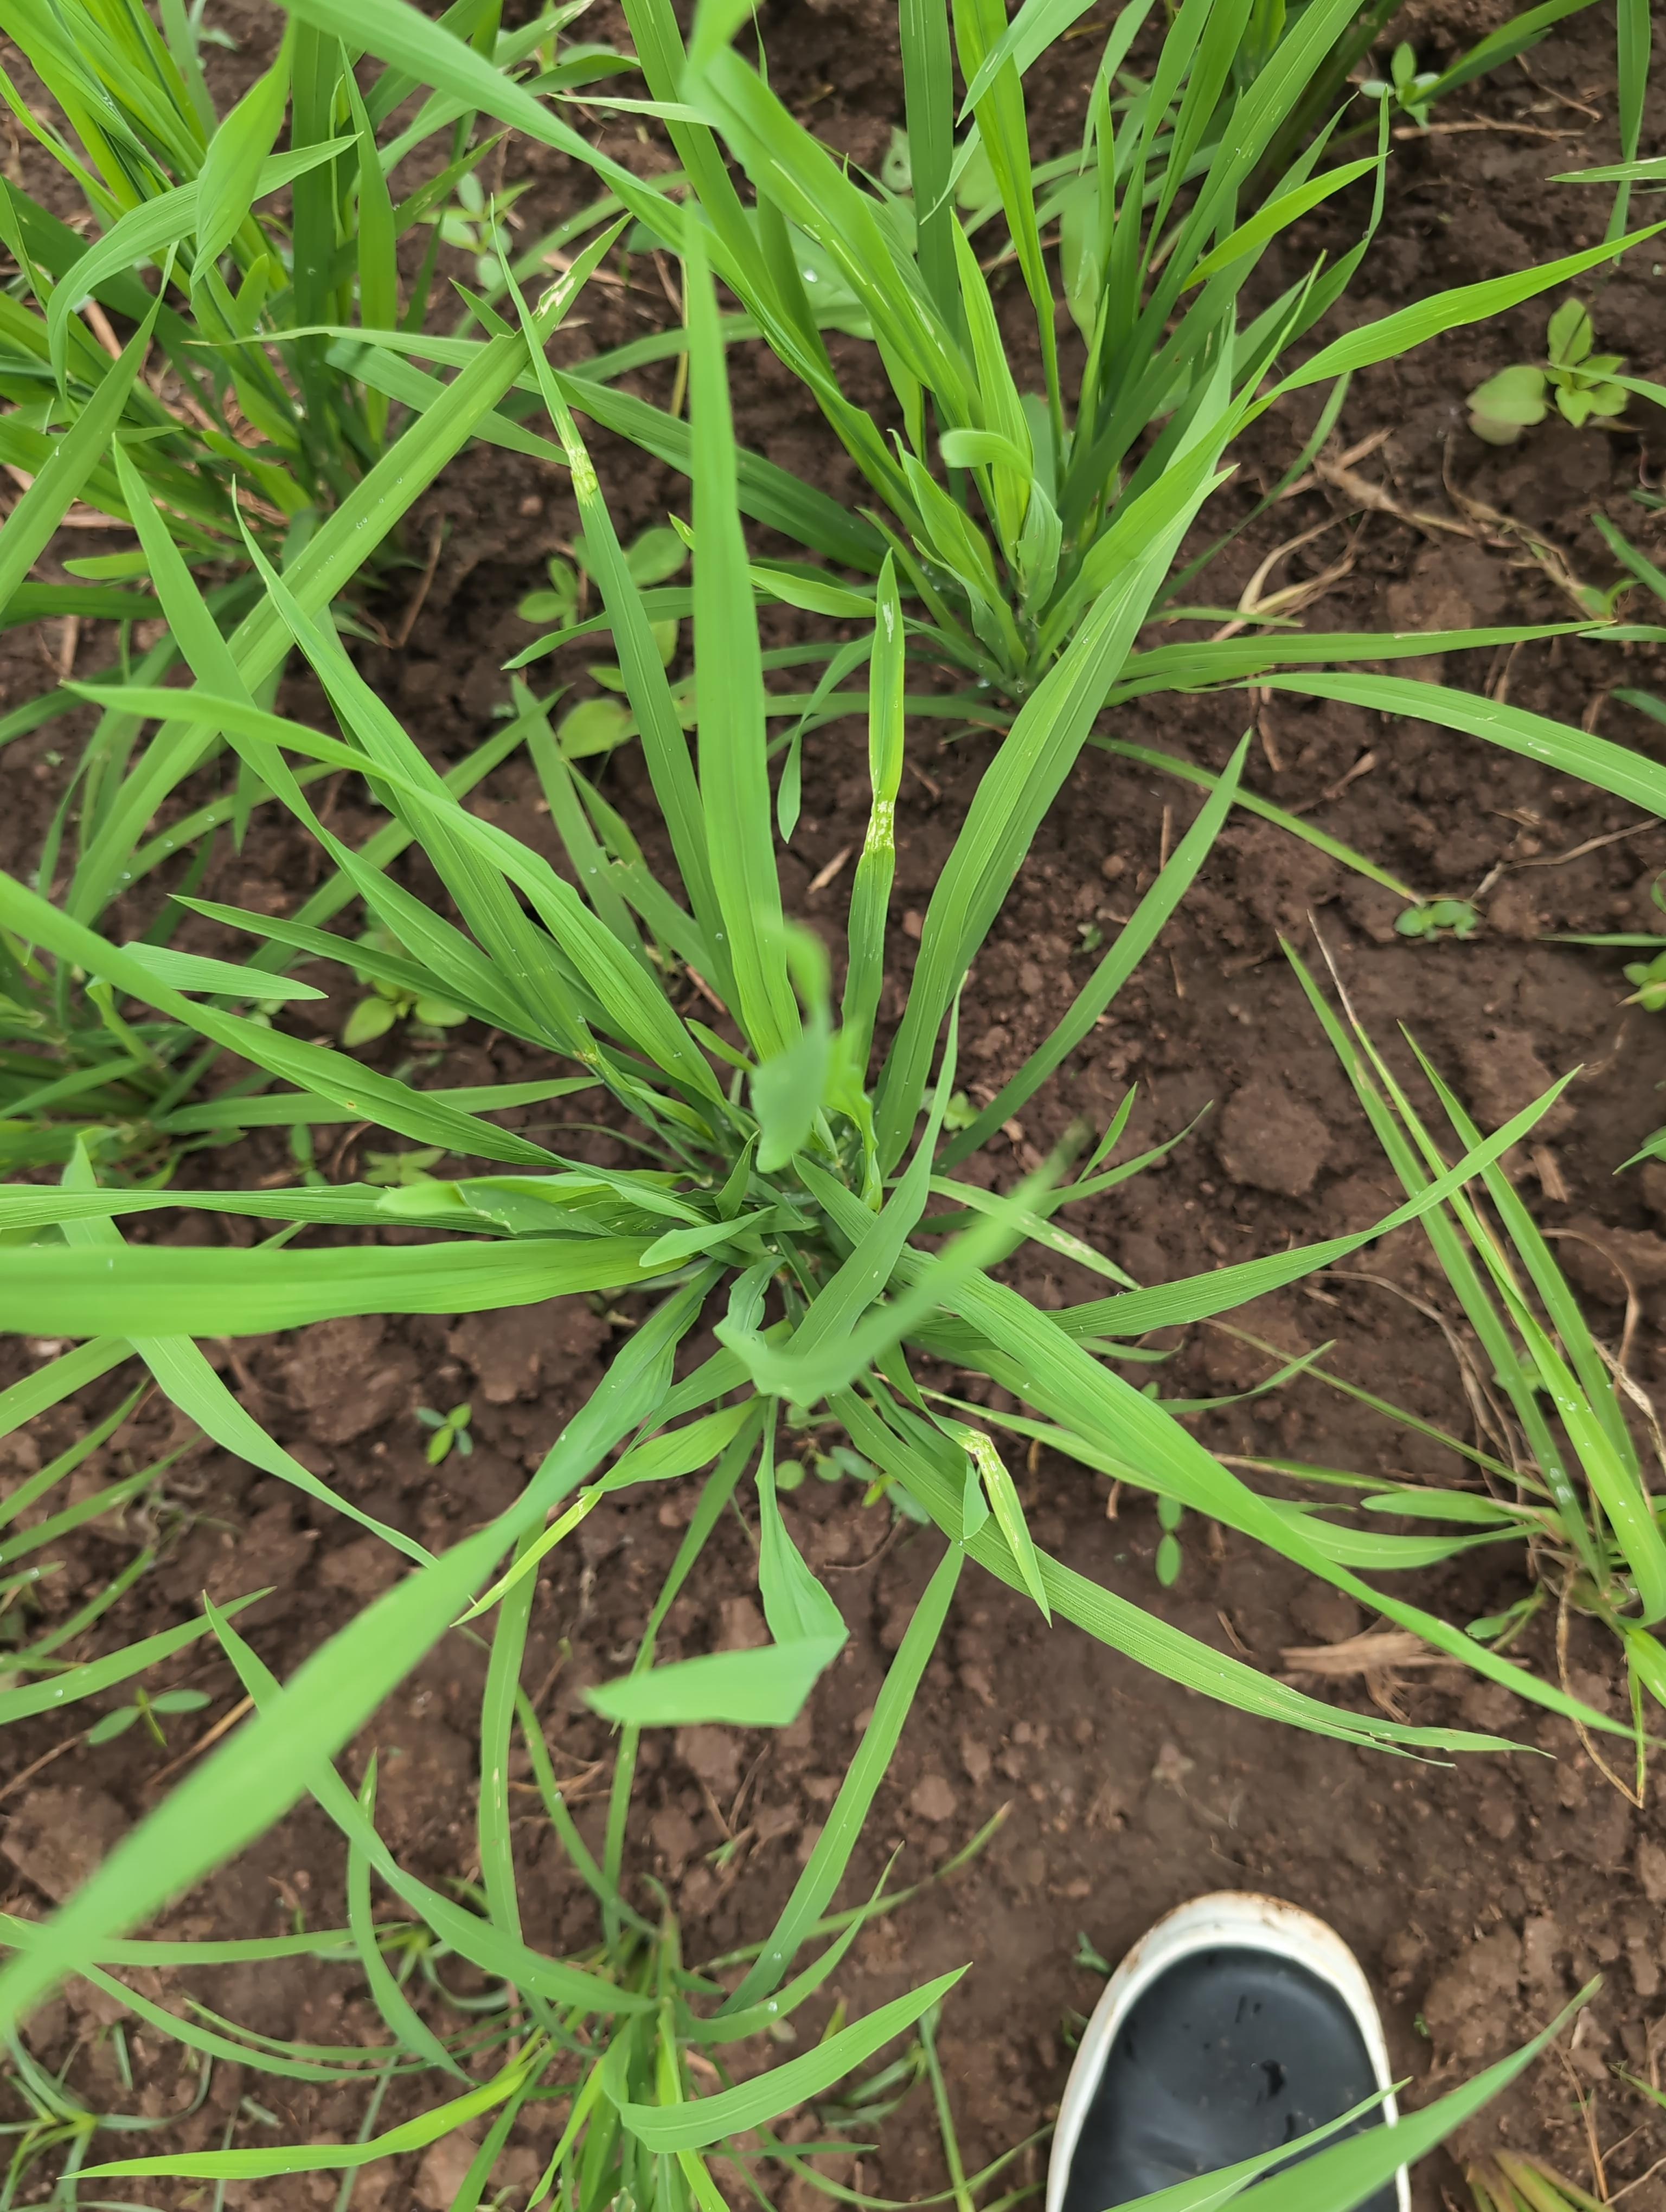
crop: rice
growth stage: tillering
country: Côte d'Ivoire
